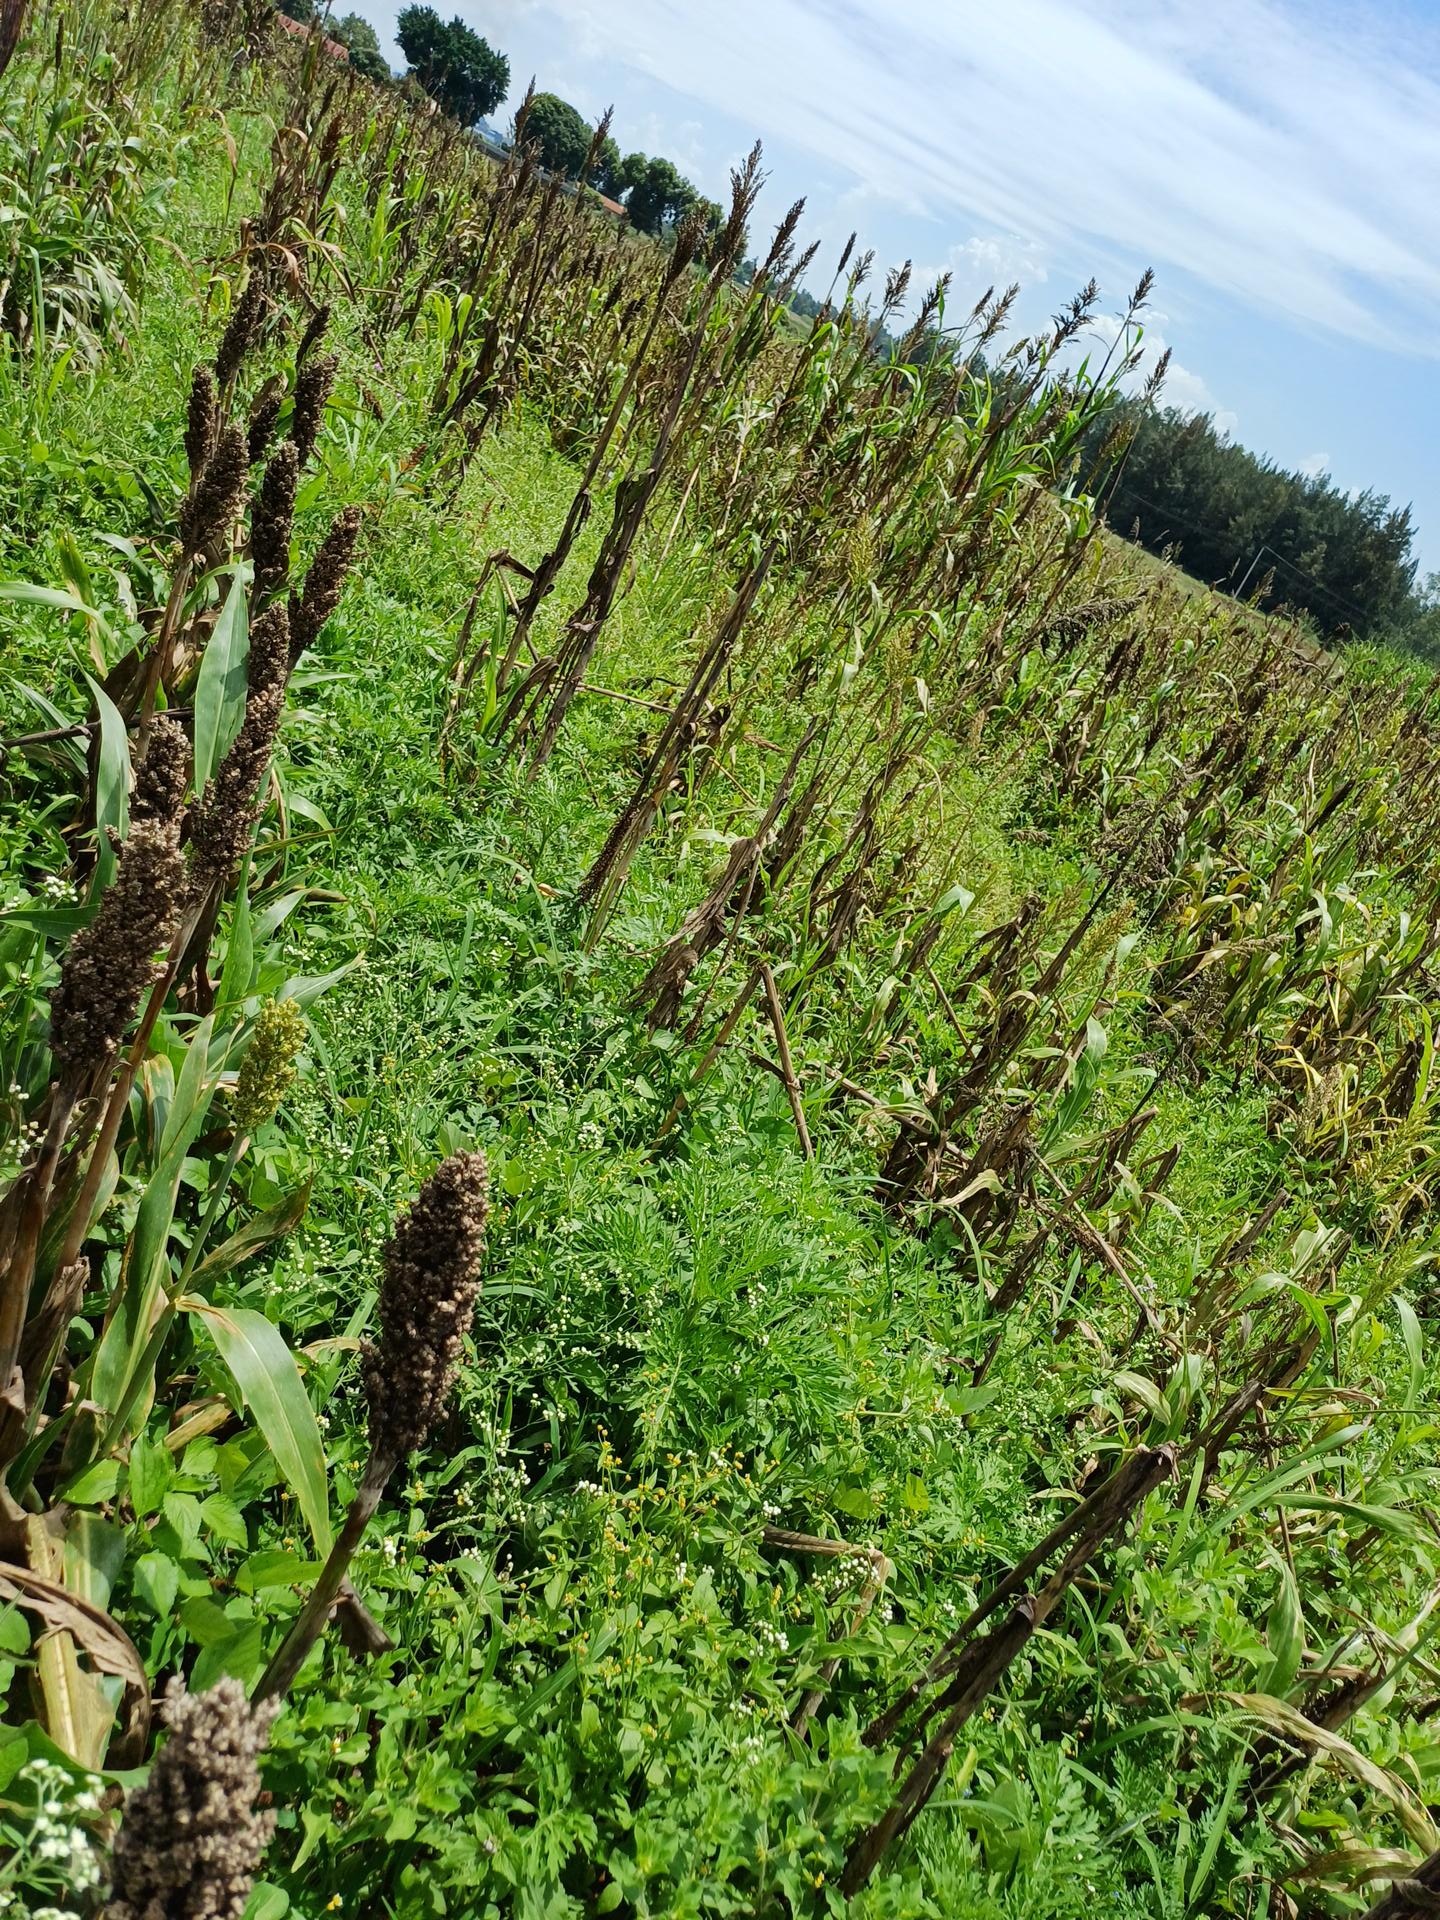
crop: sorghum
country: Kenya
